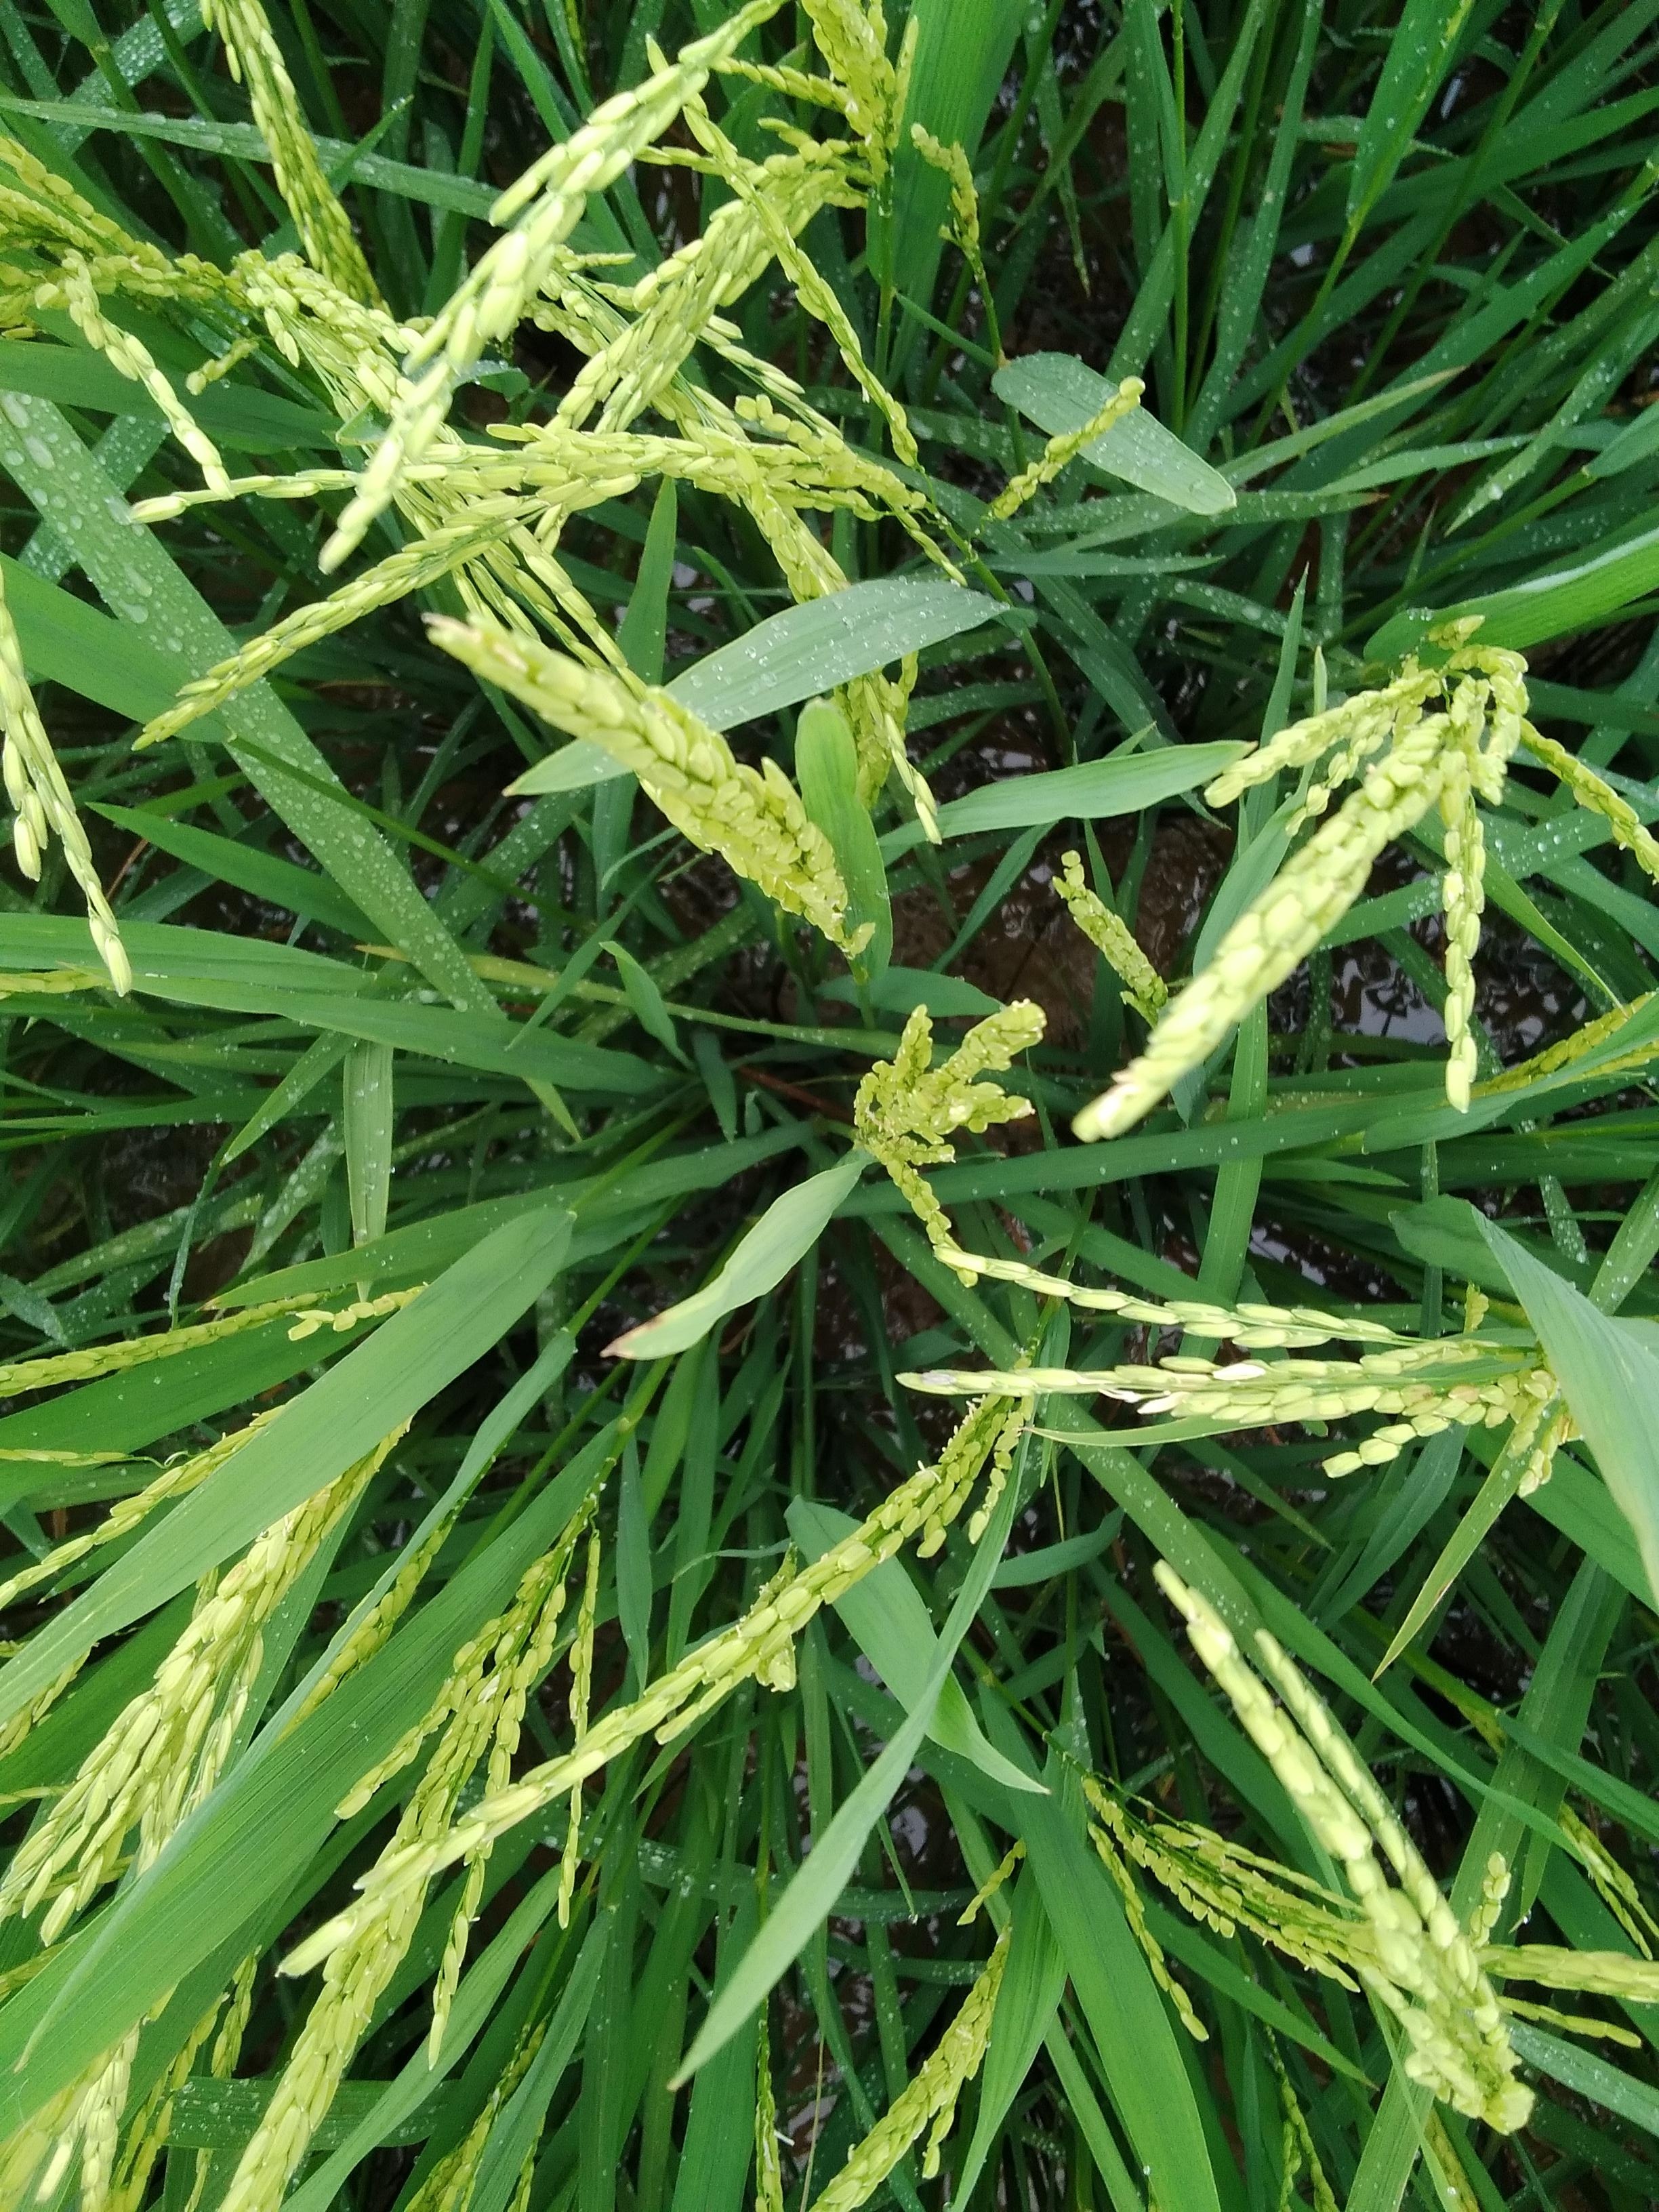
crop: rice
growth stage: flowering
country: Nigeria
